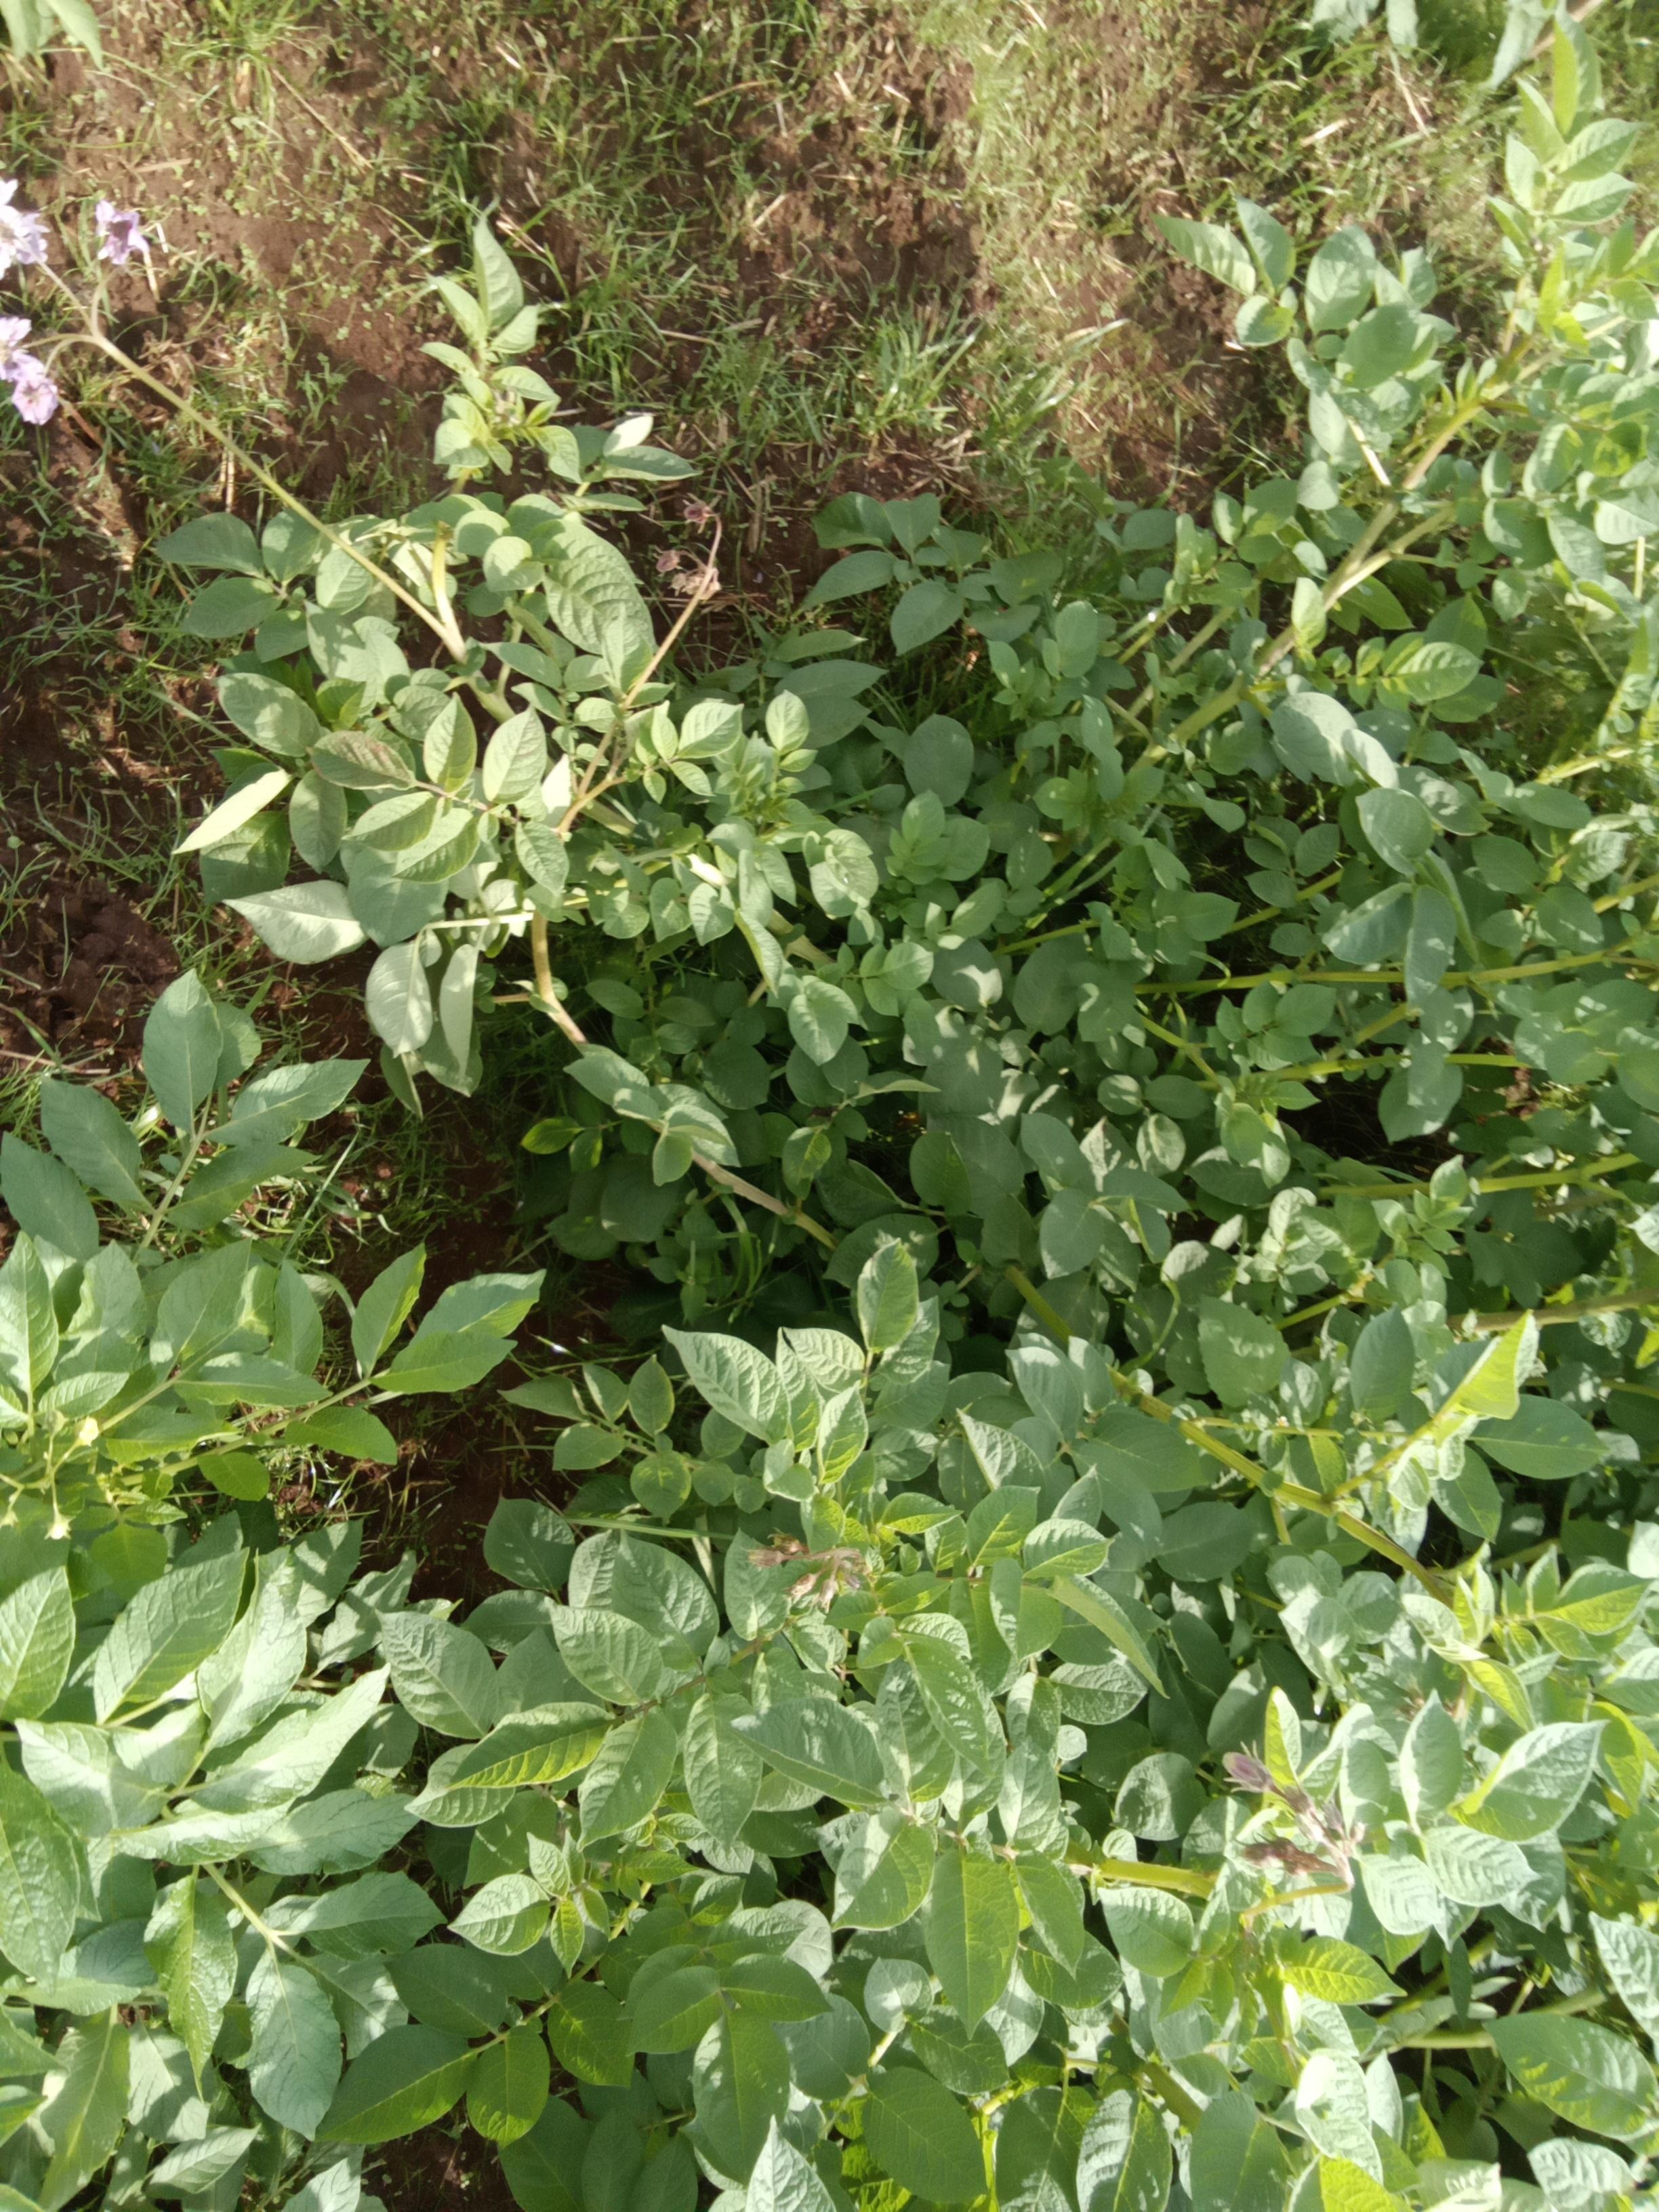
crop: potato
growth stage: flowering
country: Kenya
